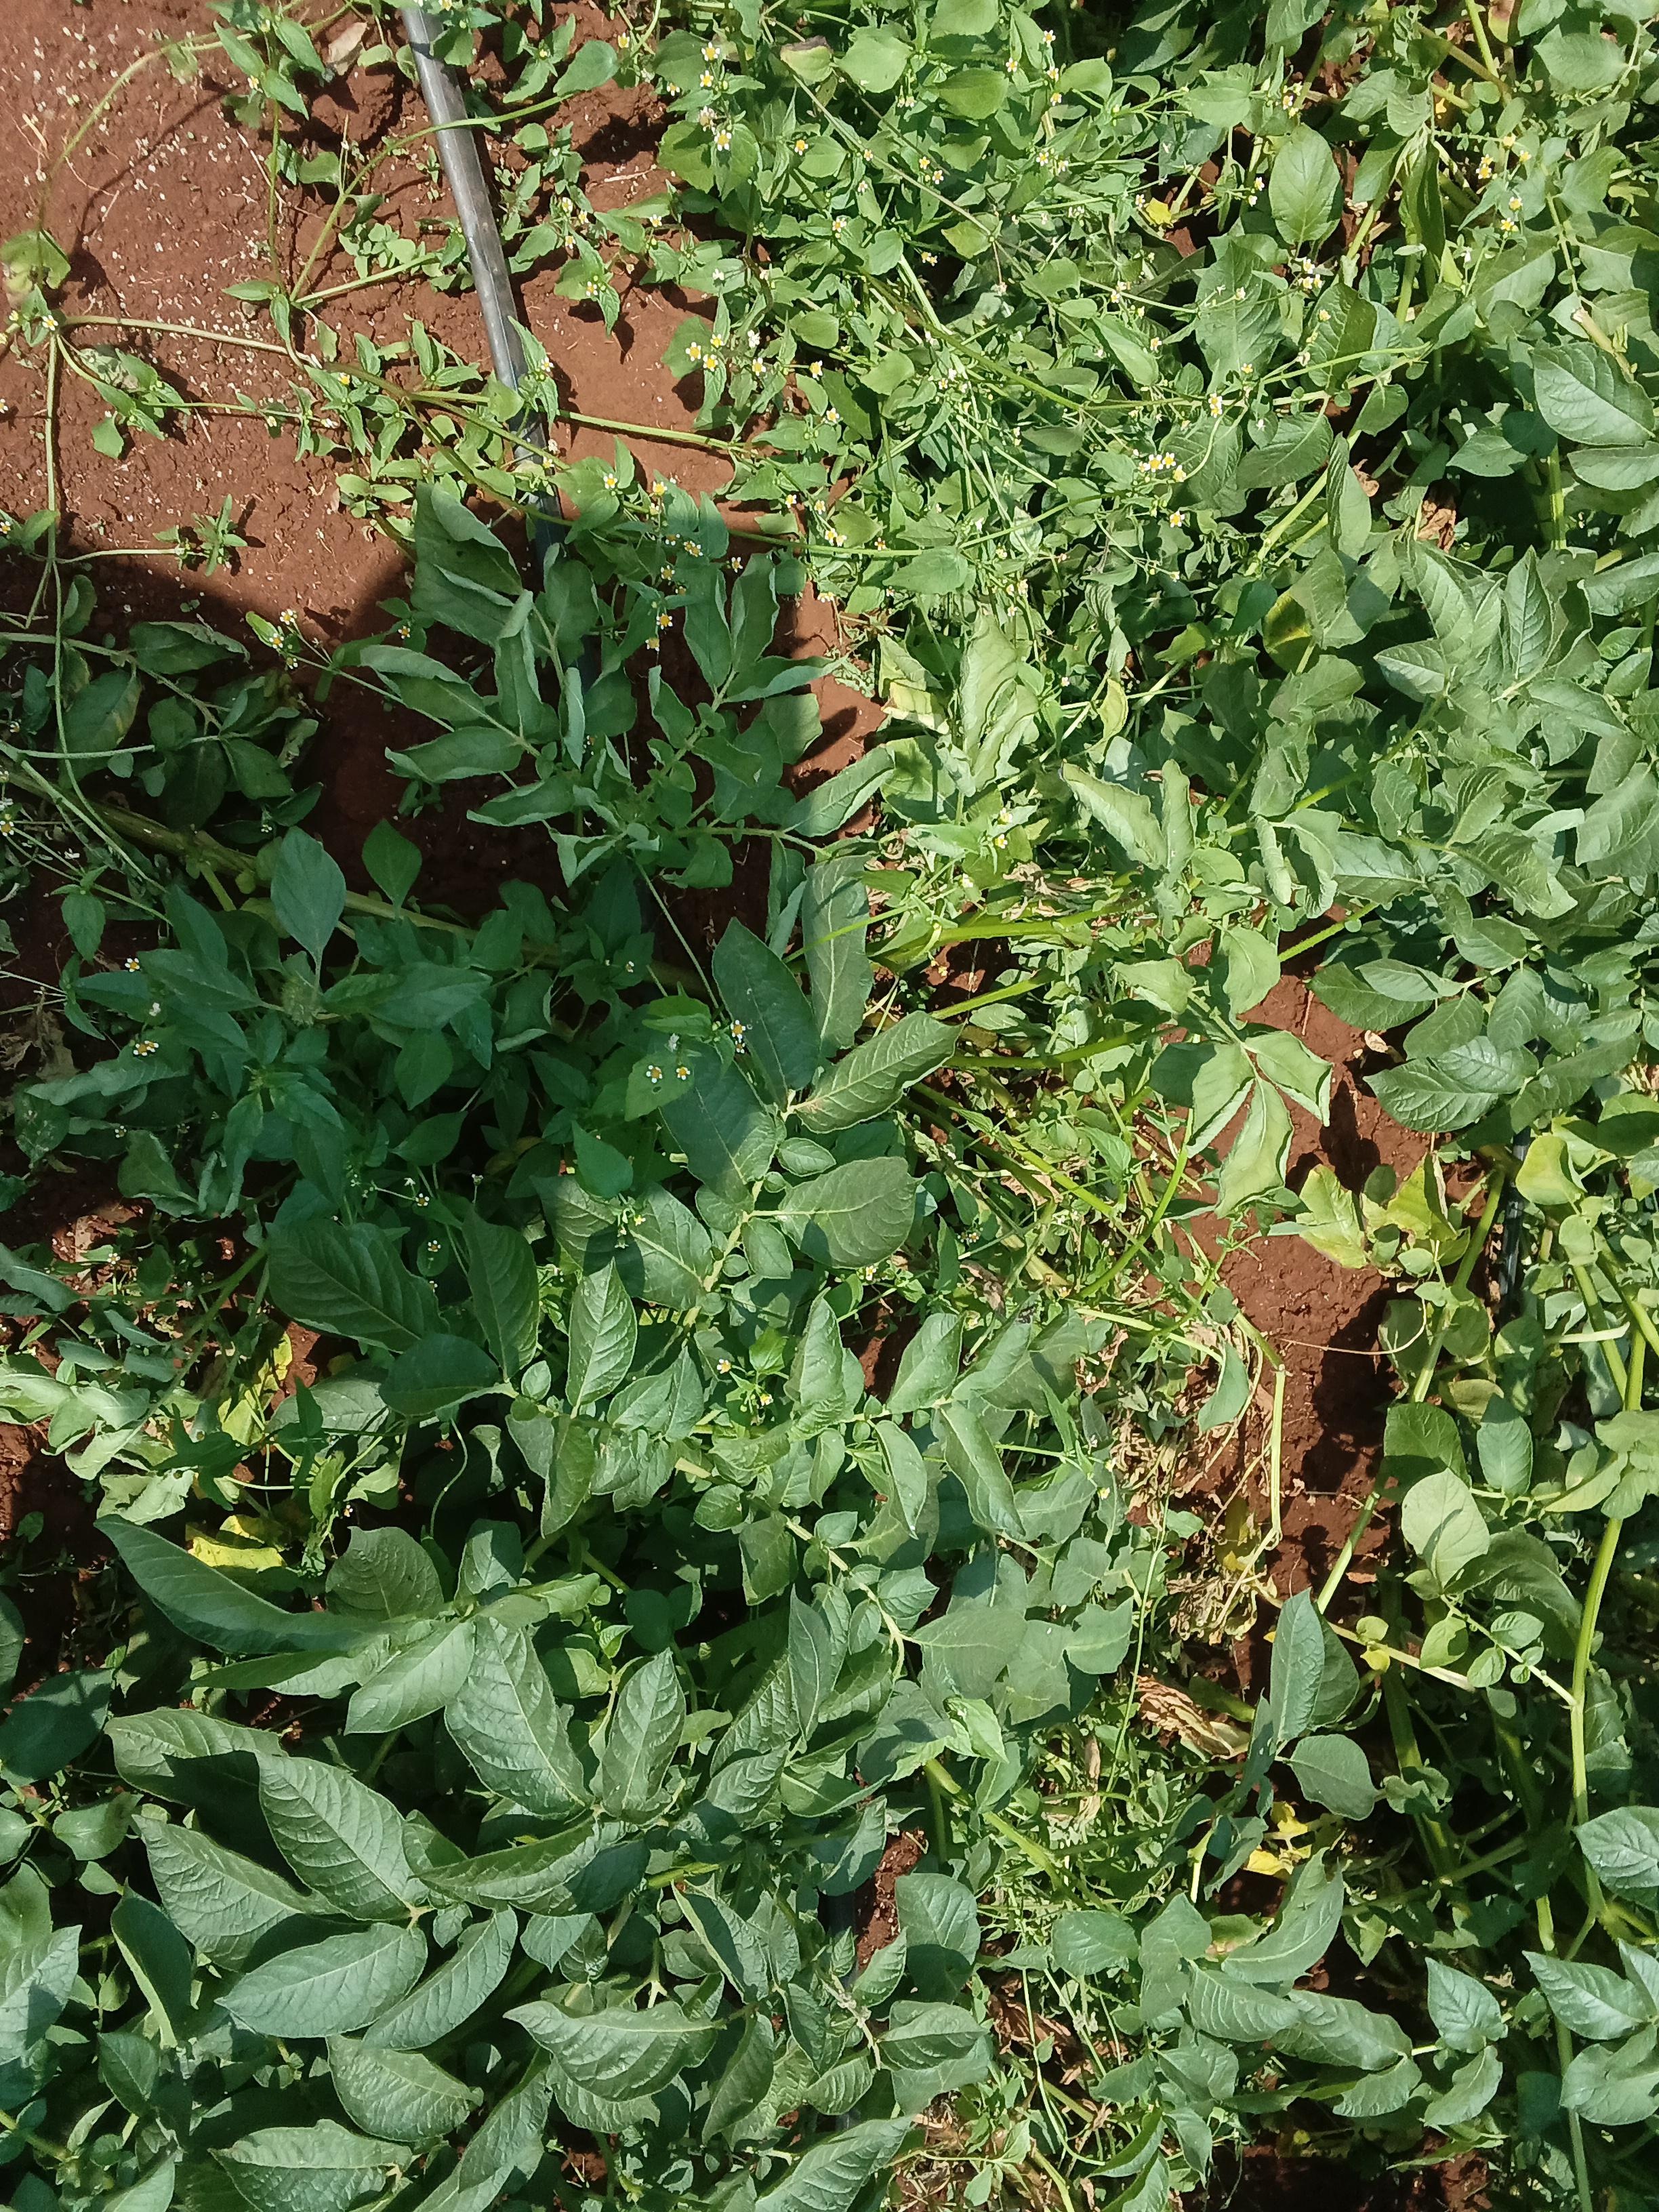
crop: potato
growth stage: maturity
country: Kenya
